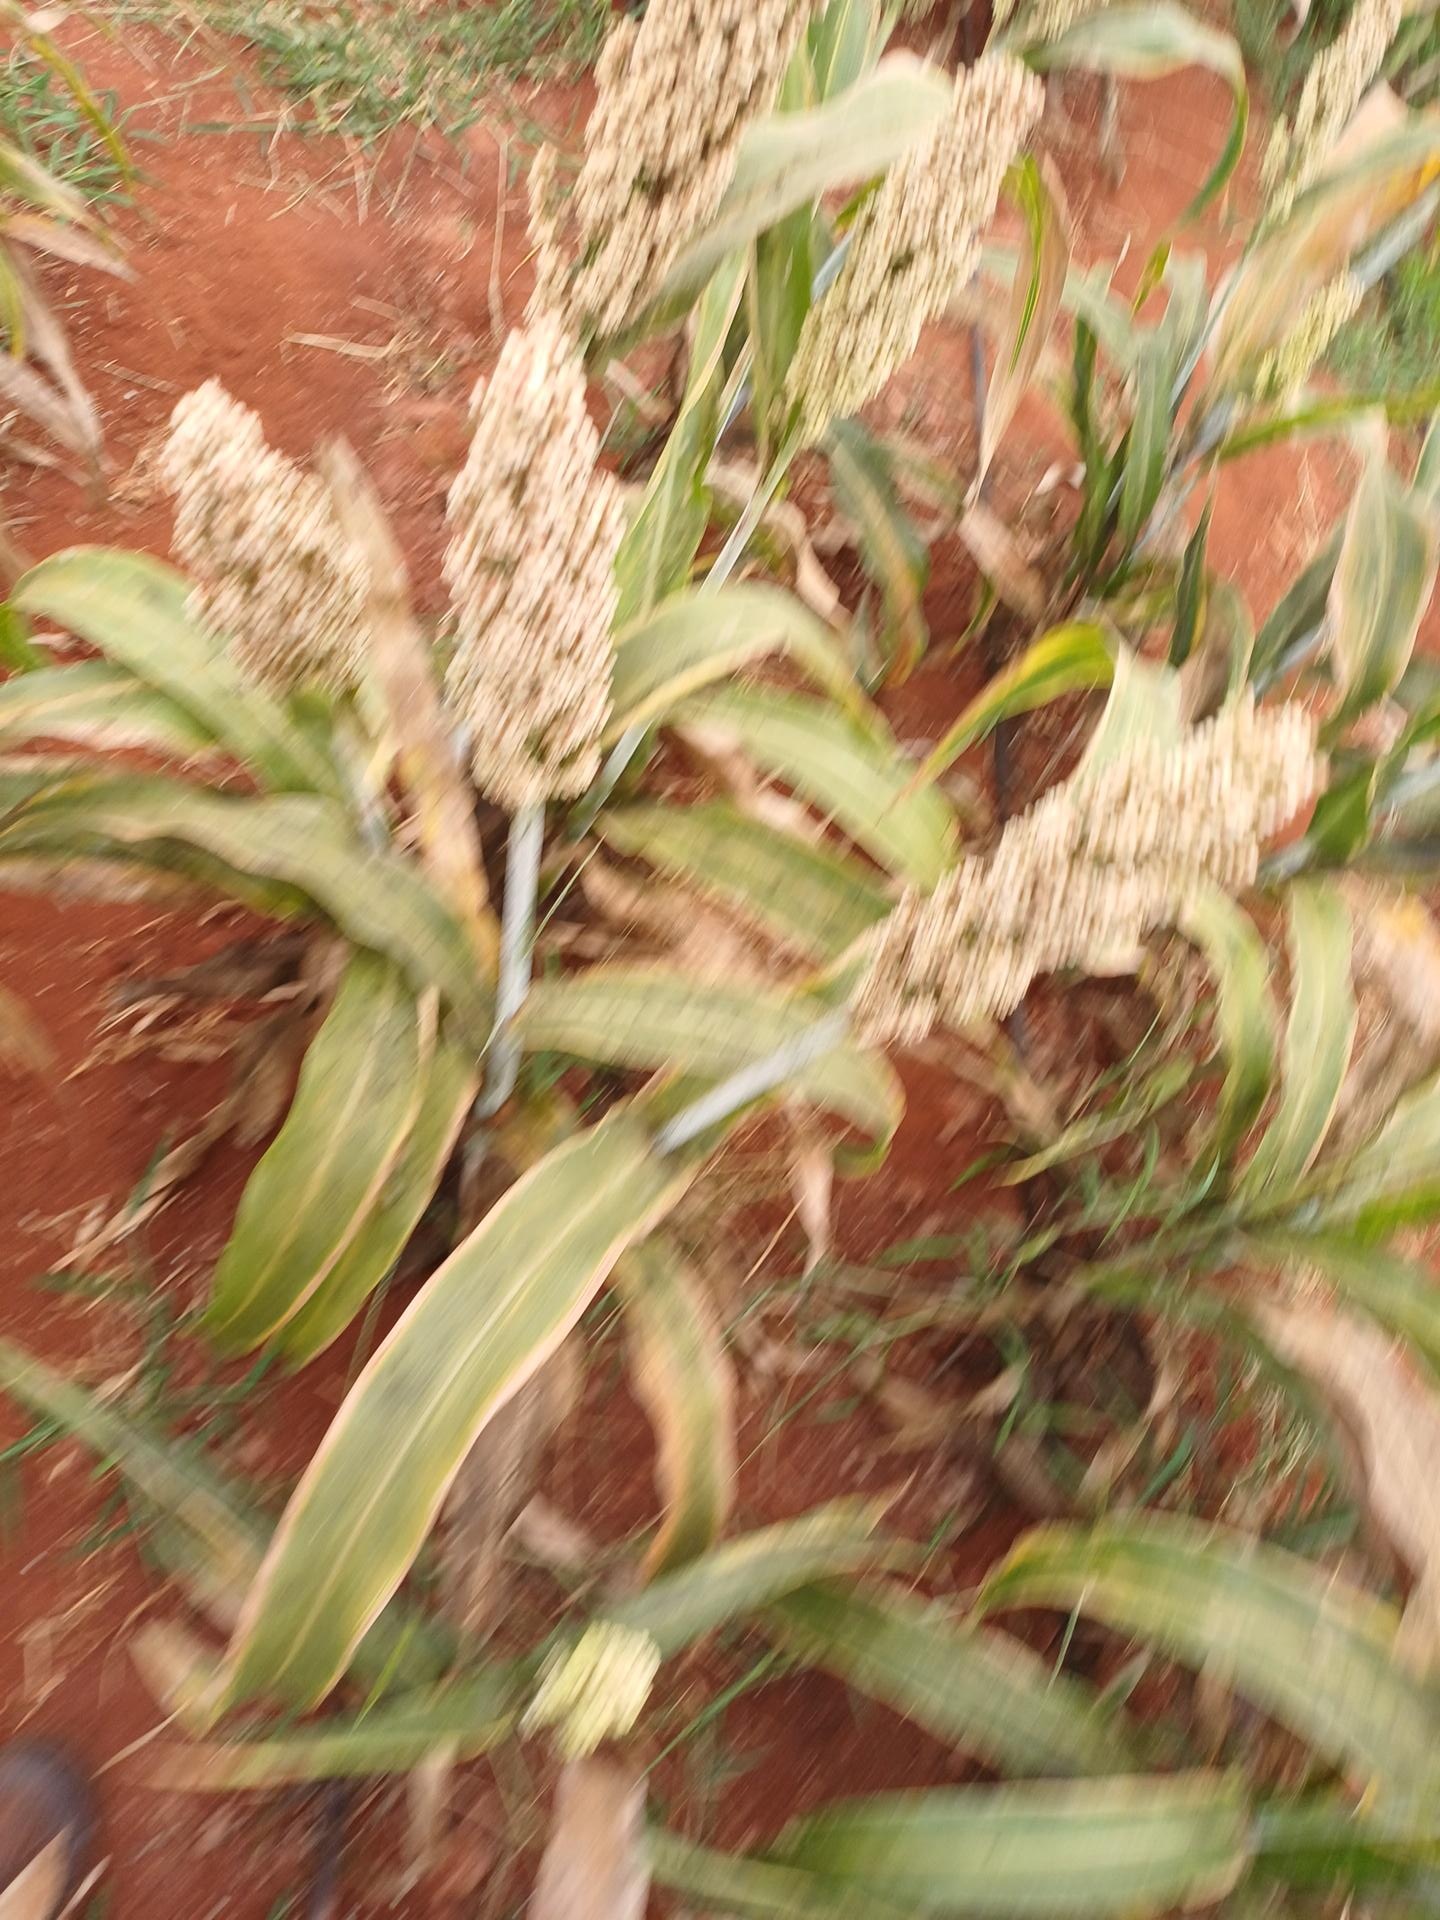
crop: sorghum
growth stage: maturity
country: Kenya
